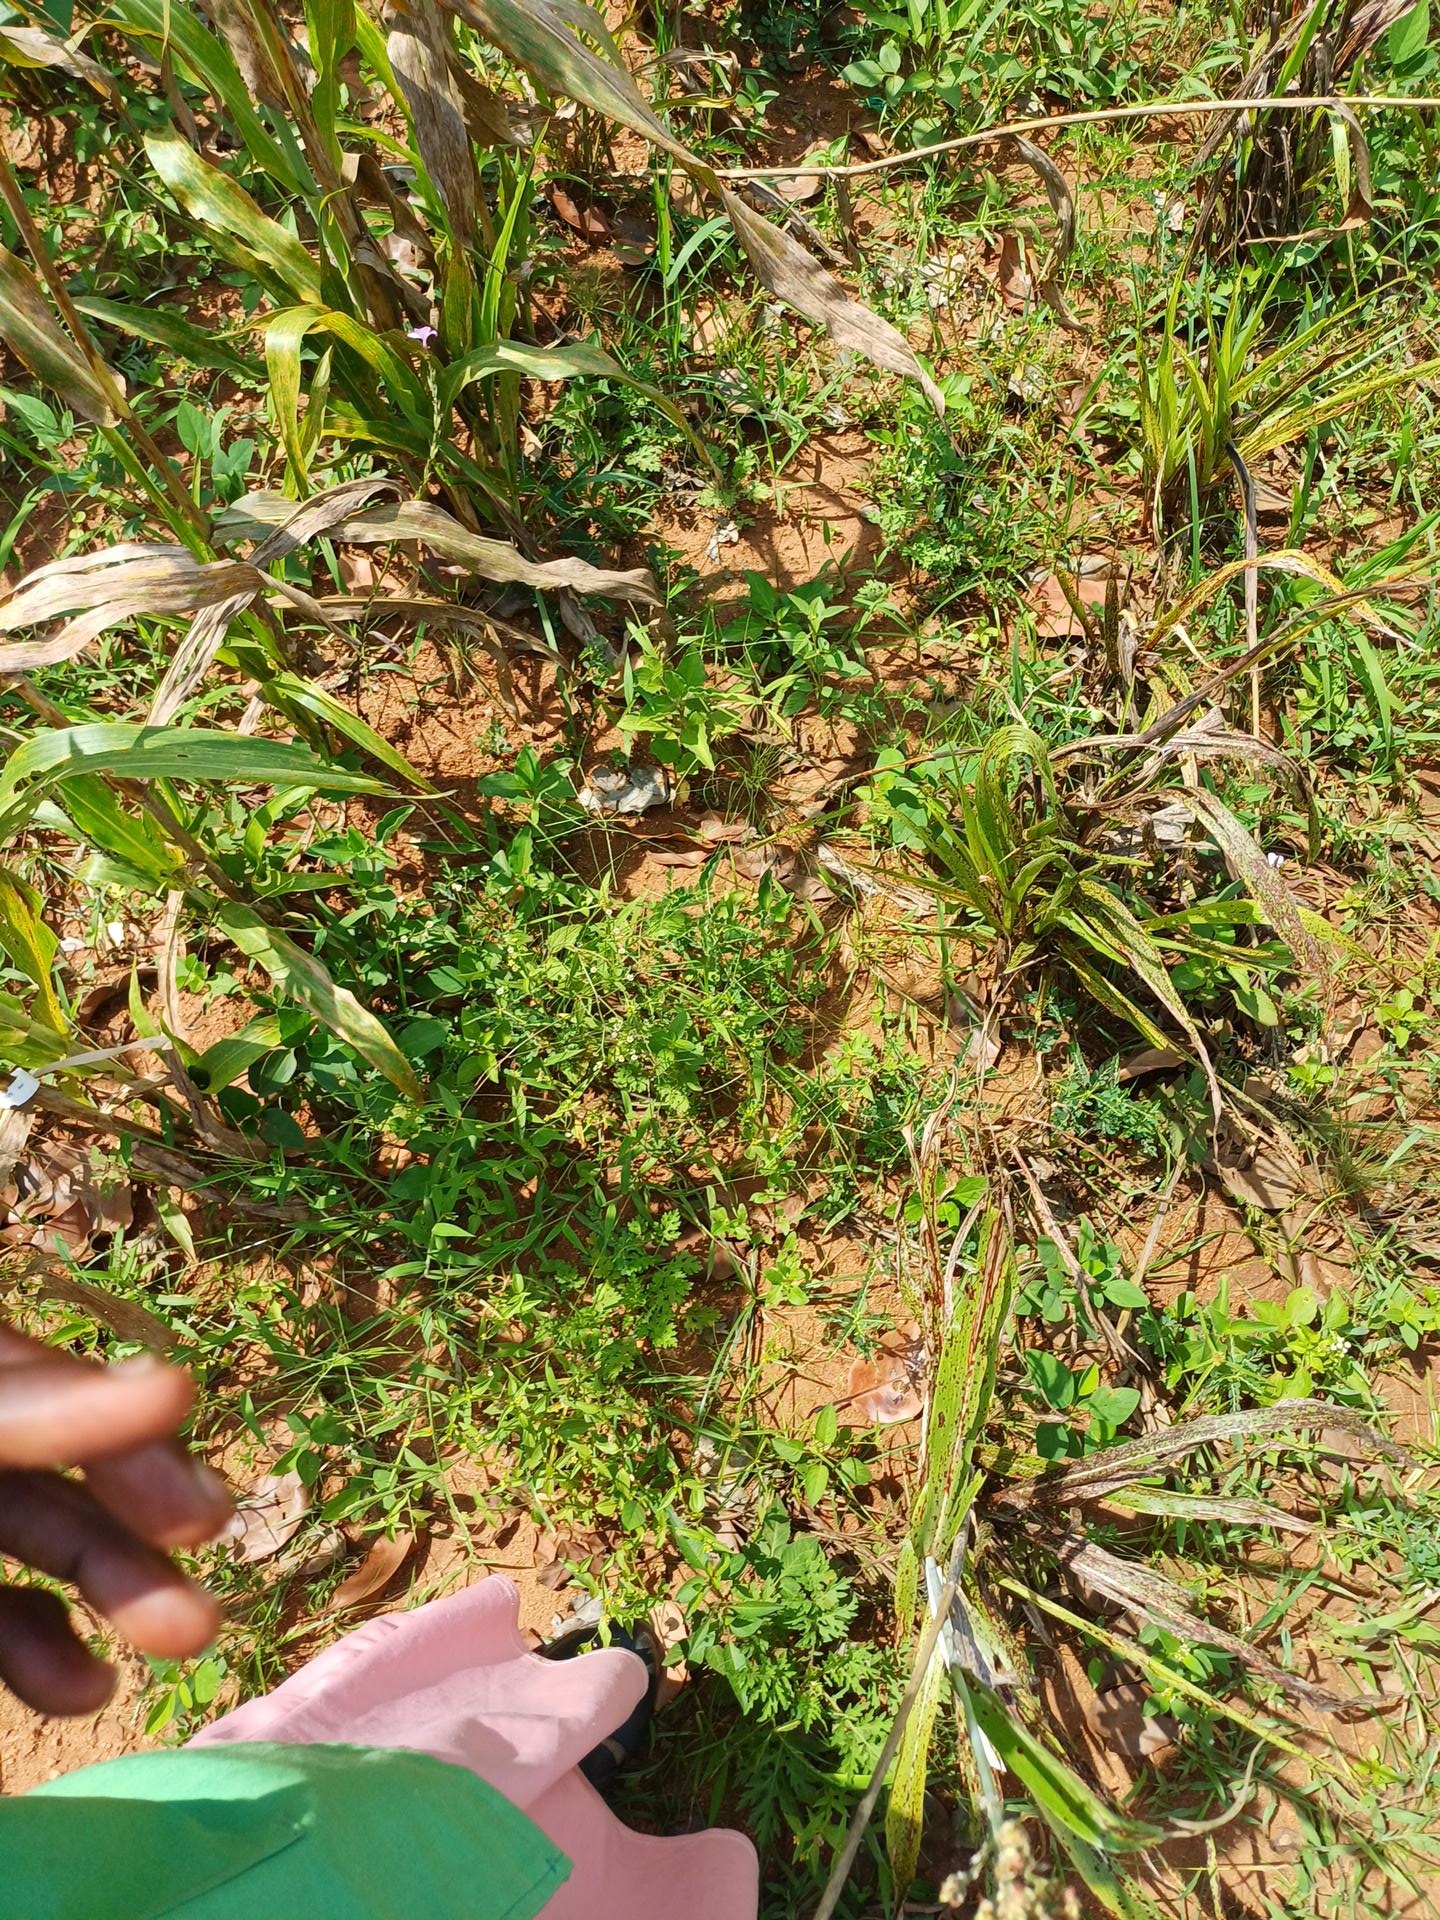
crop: sorghum
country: Kenya
